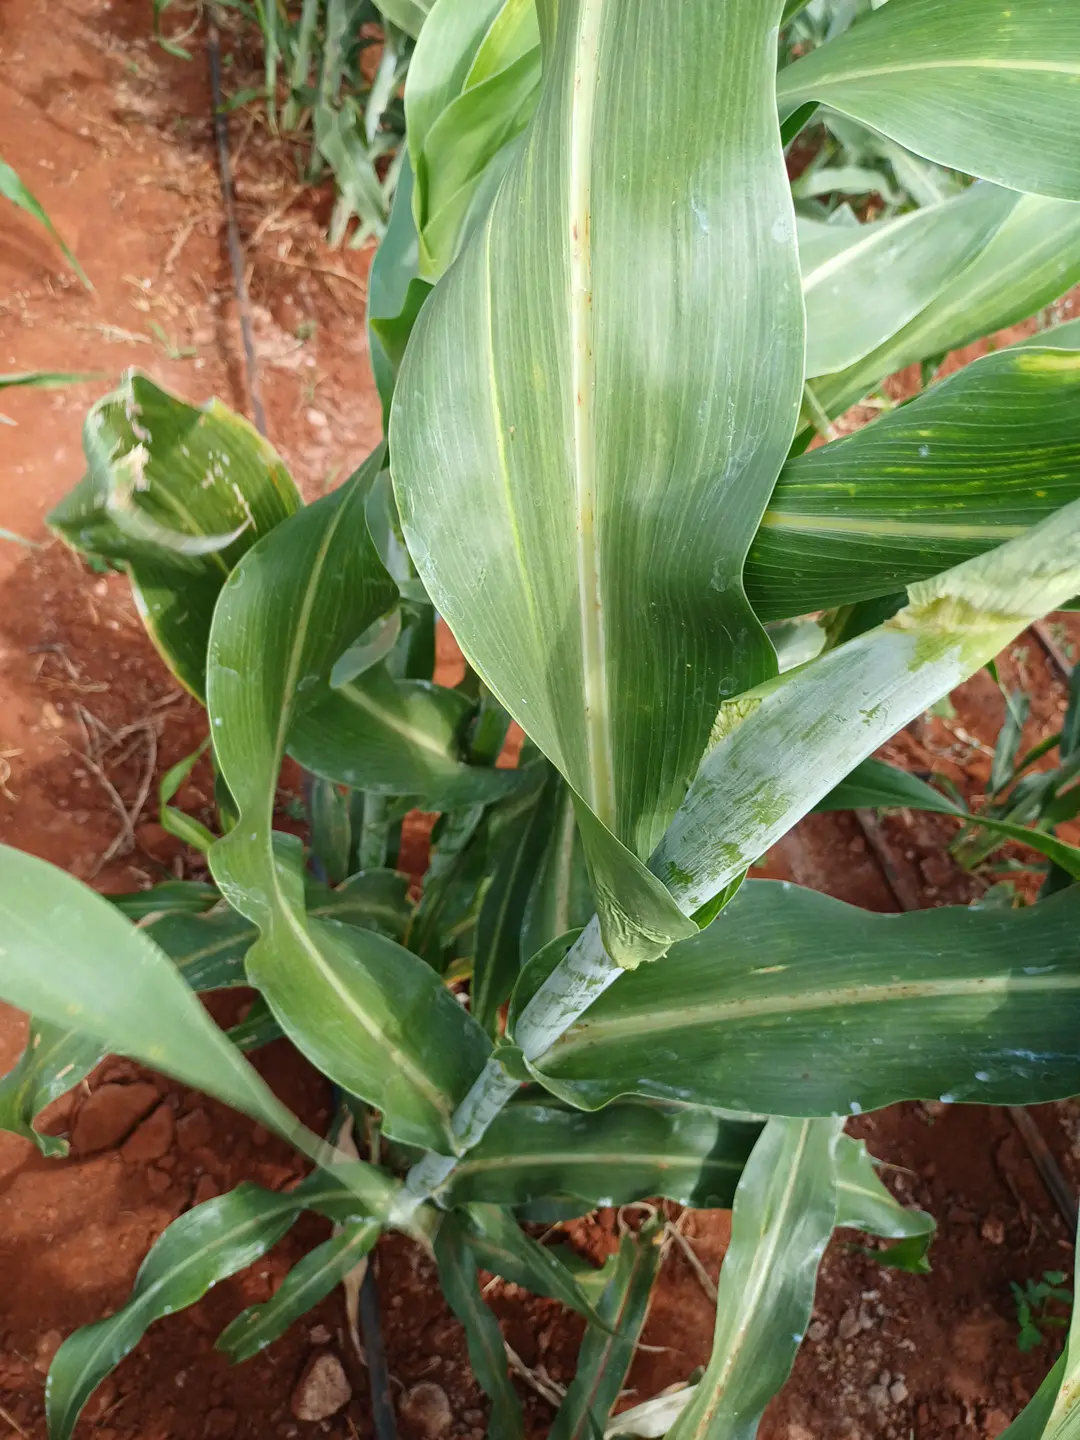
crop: sorghum
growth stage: heading tuber
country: Kenya
